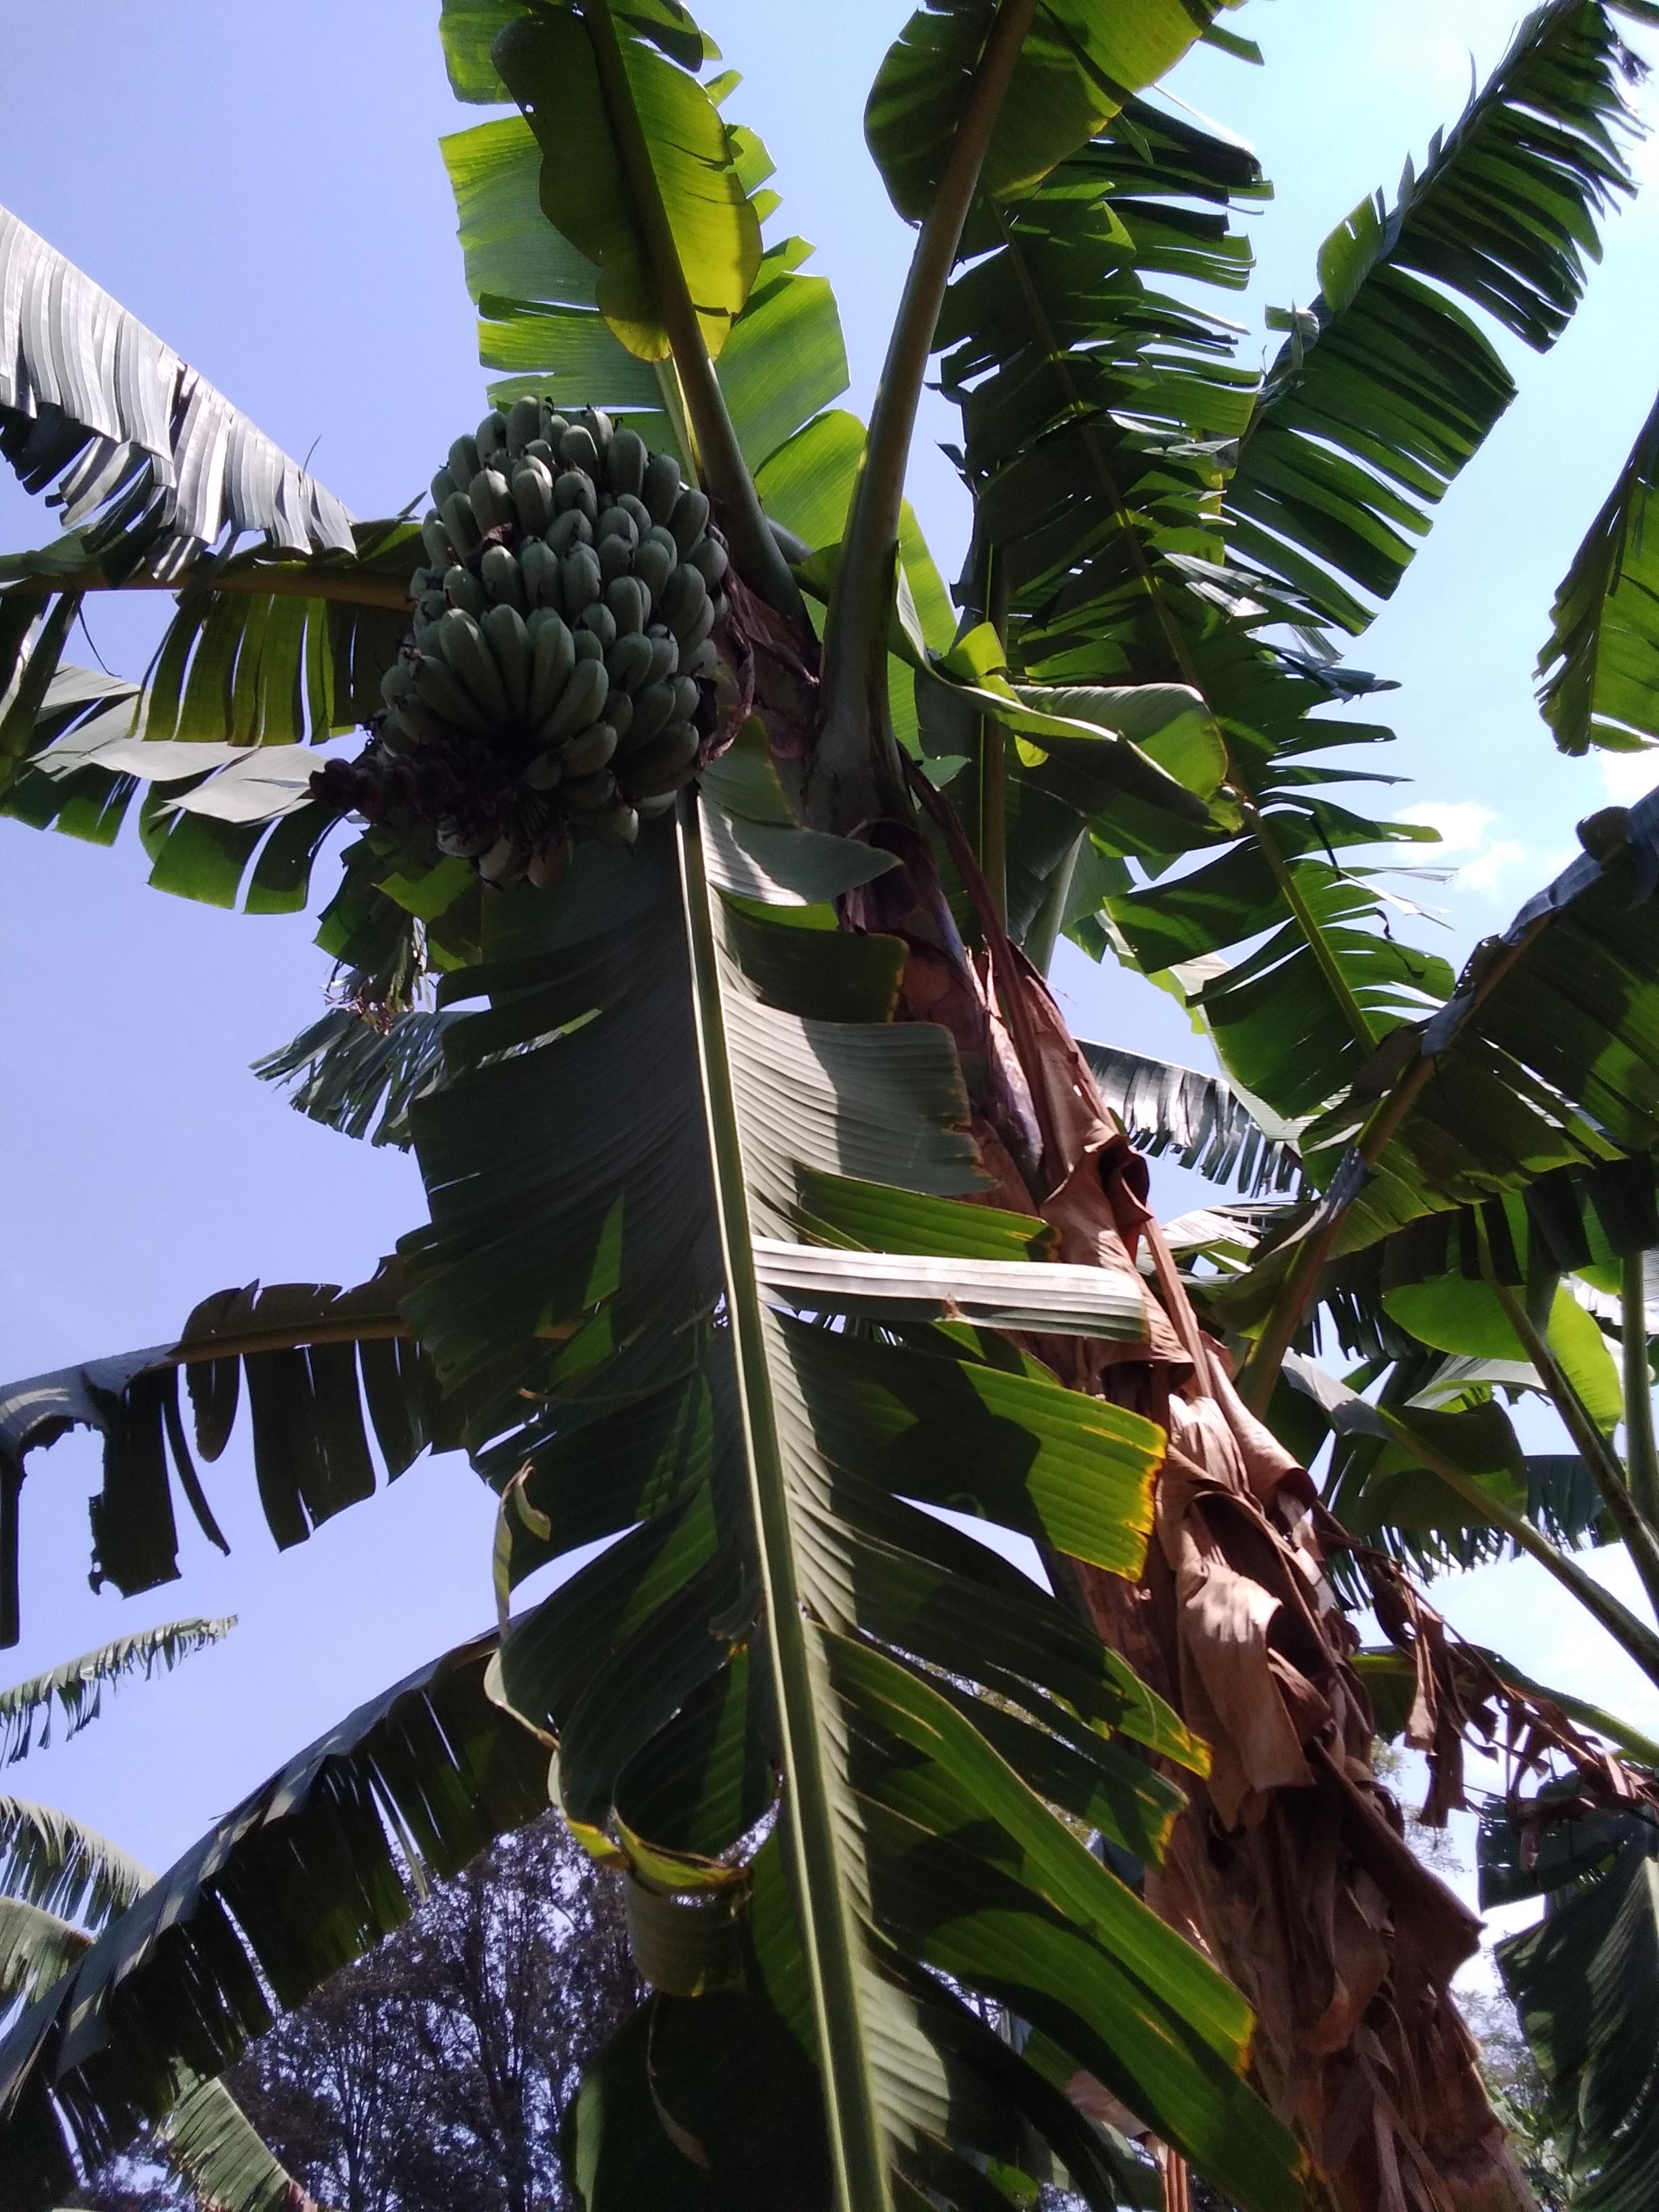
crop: banana
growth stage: development fruit
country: Uganda
